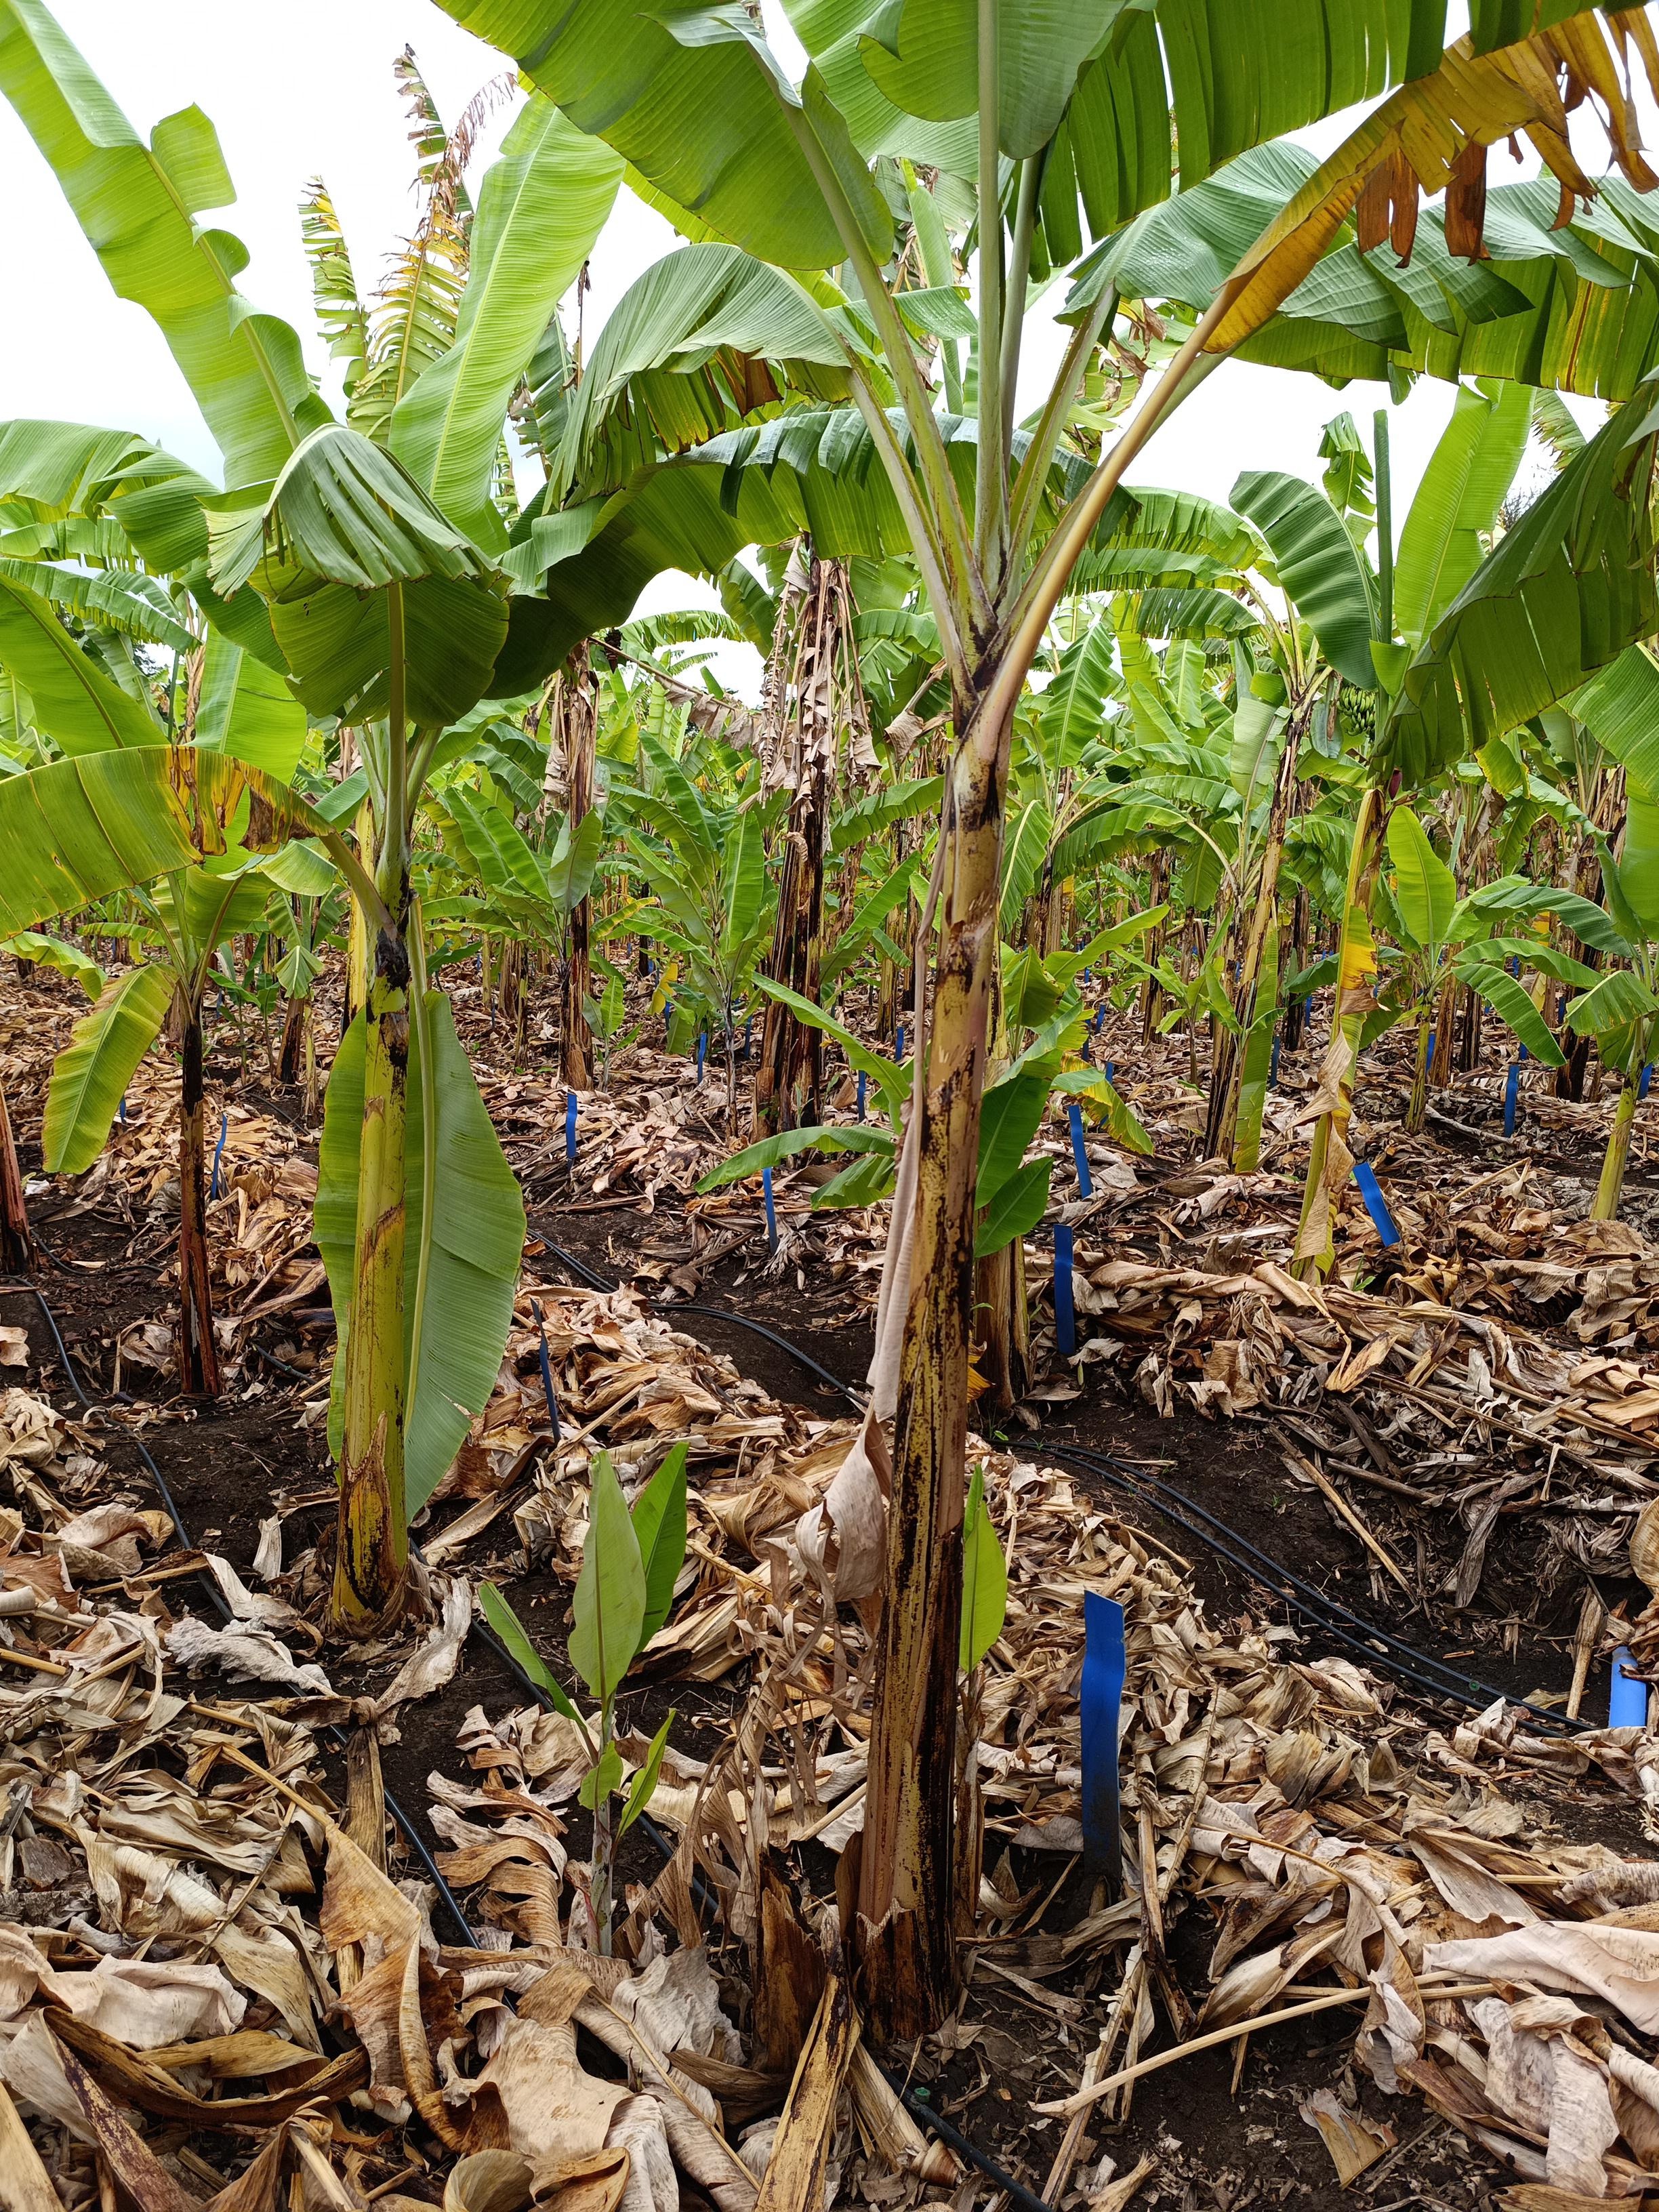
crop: banana
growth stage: vegetative
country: Tanzania
